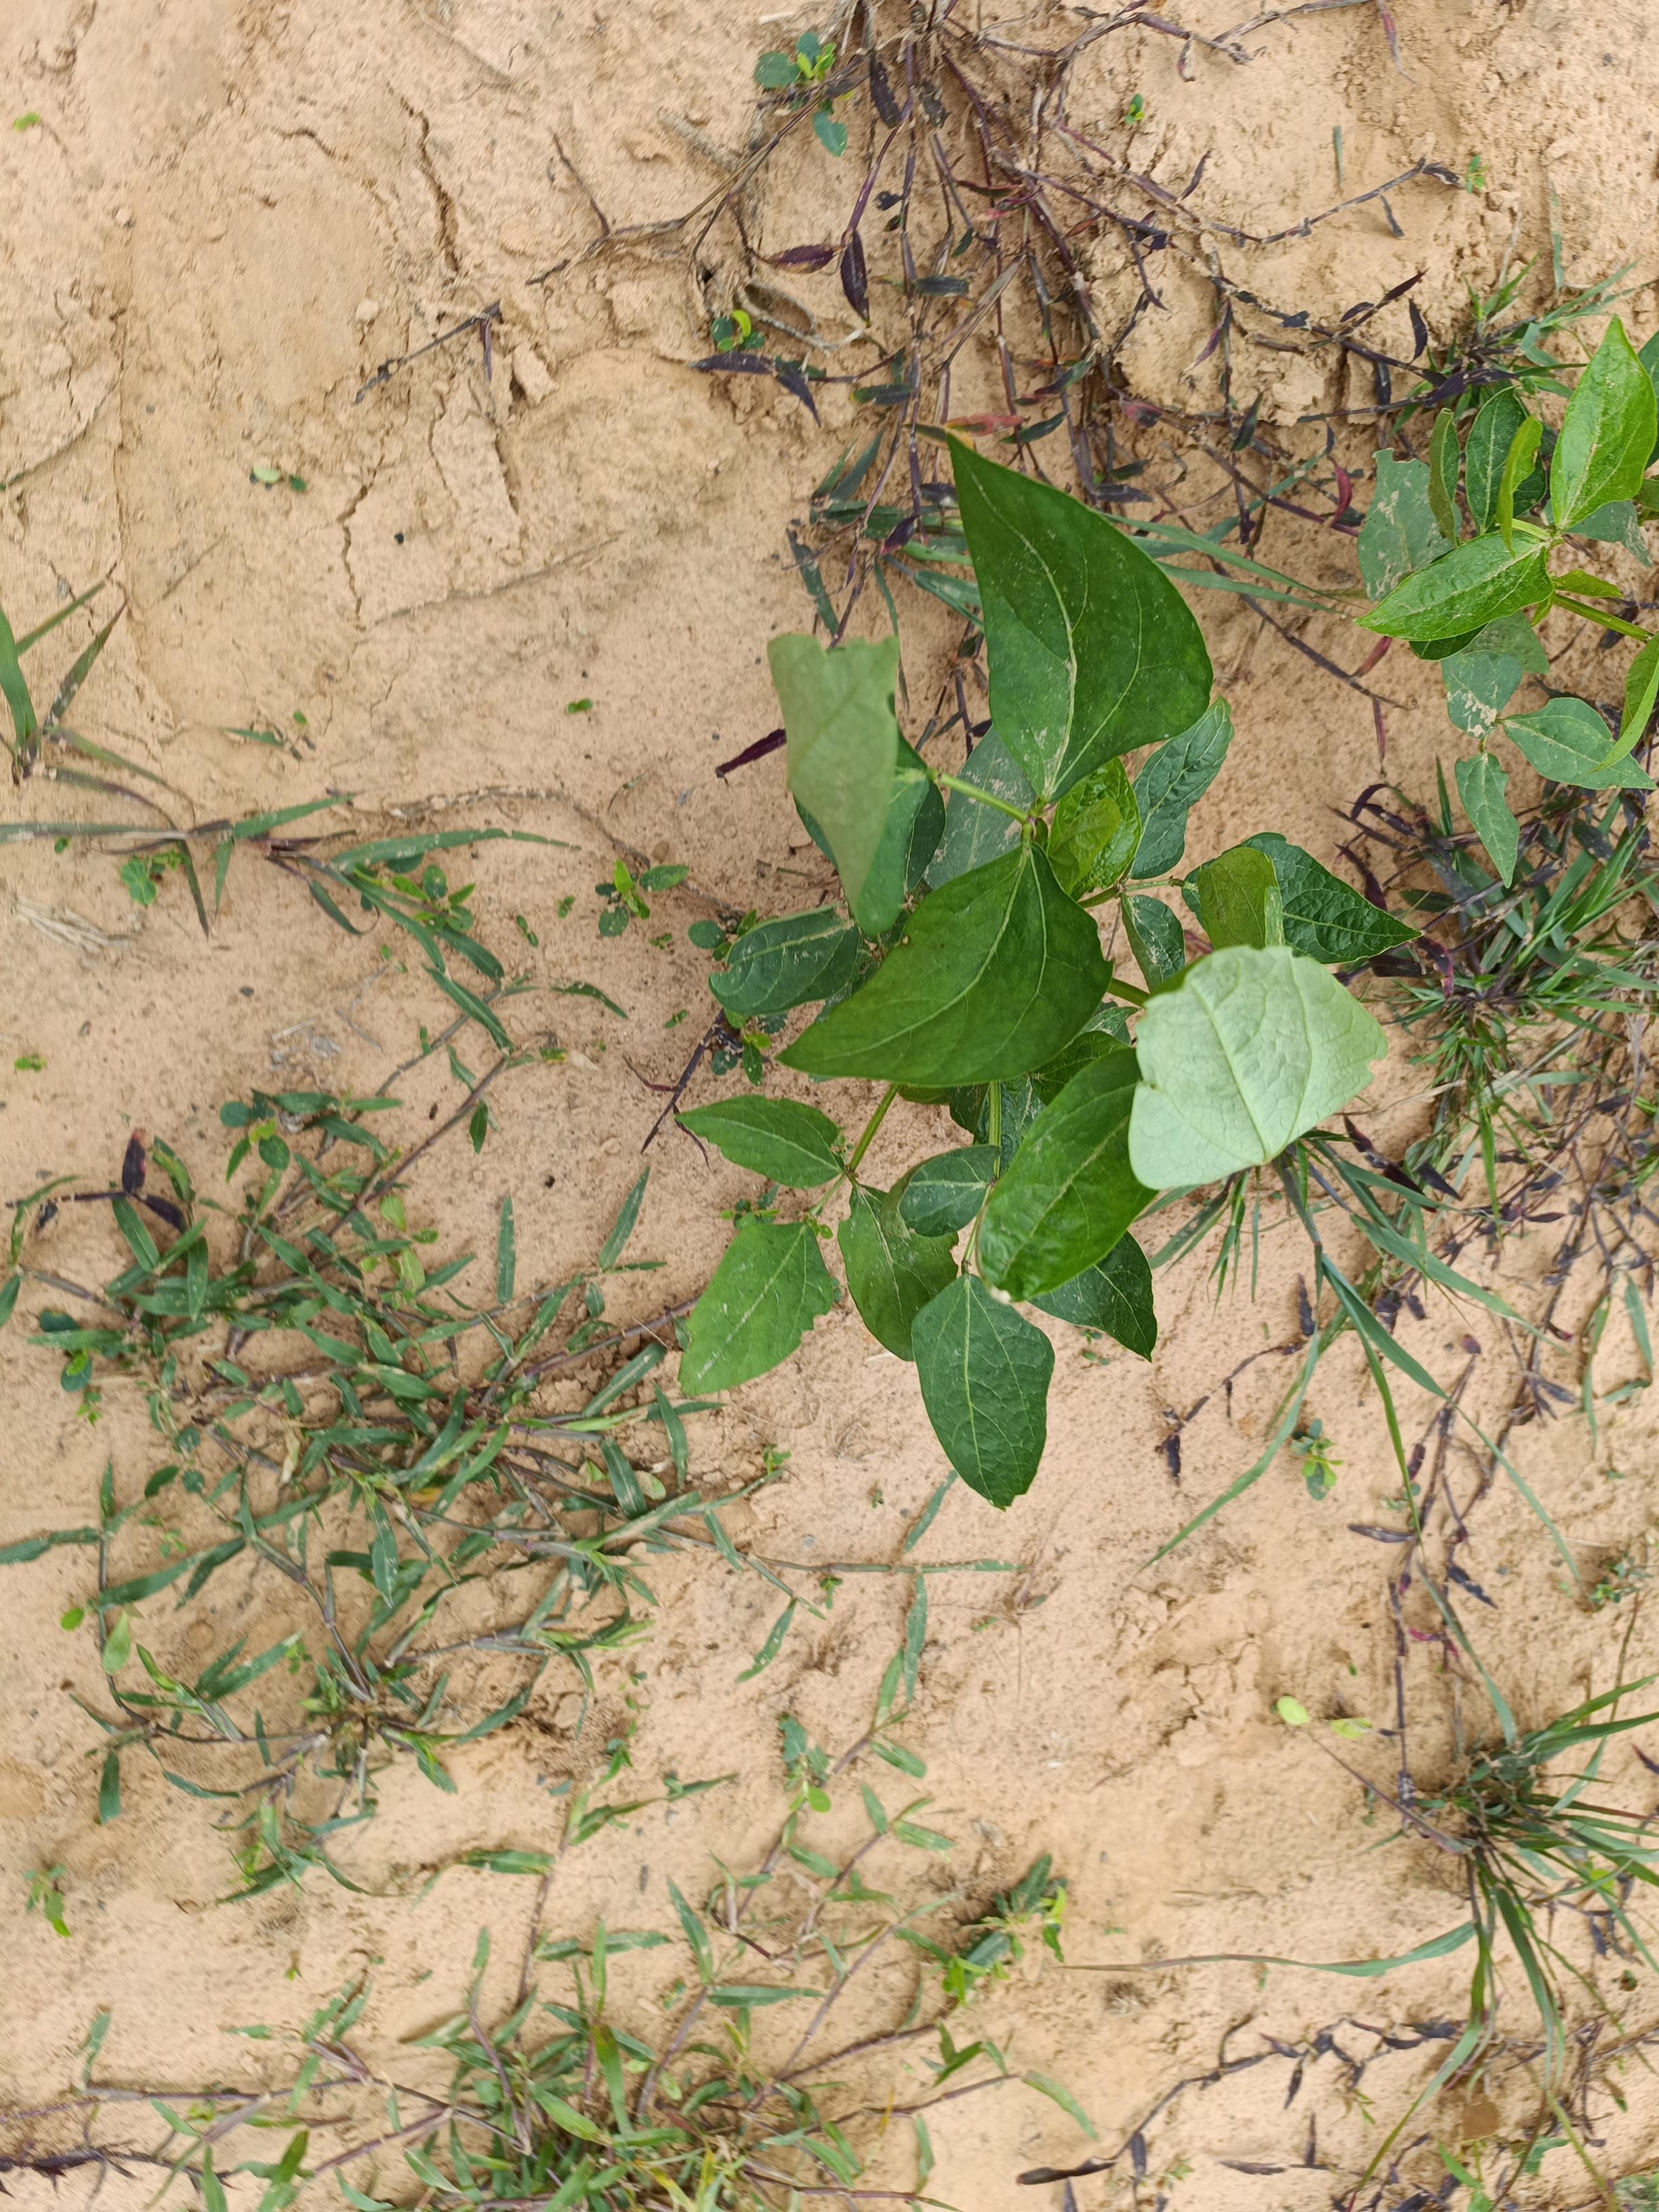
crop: cowpea
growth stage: emergence
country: Nigeria
